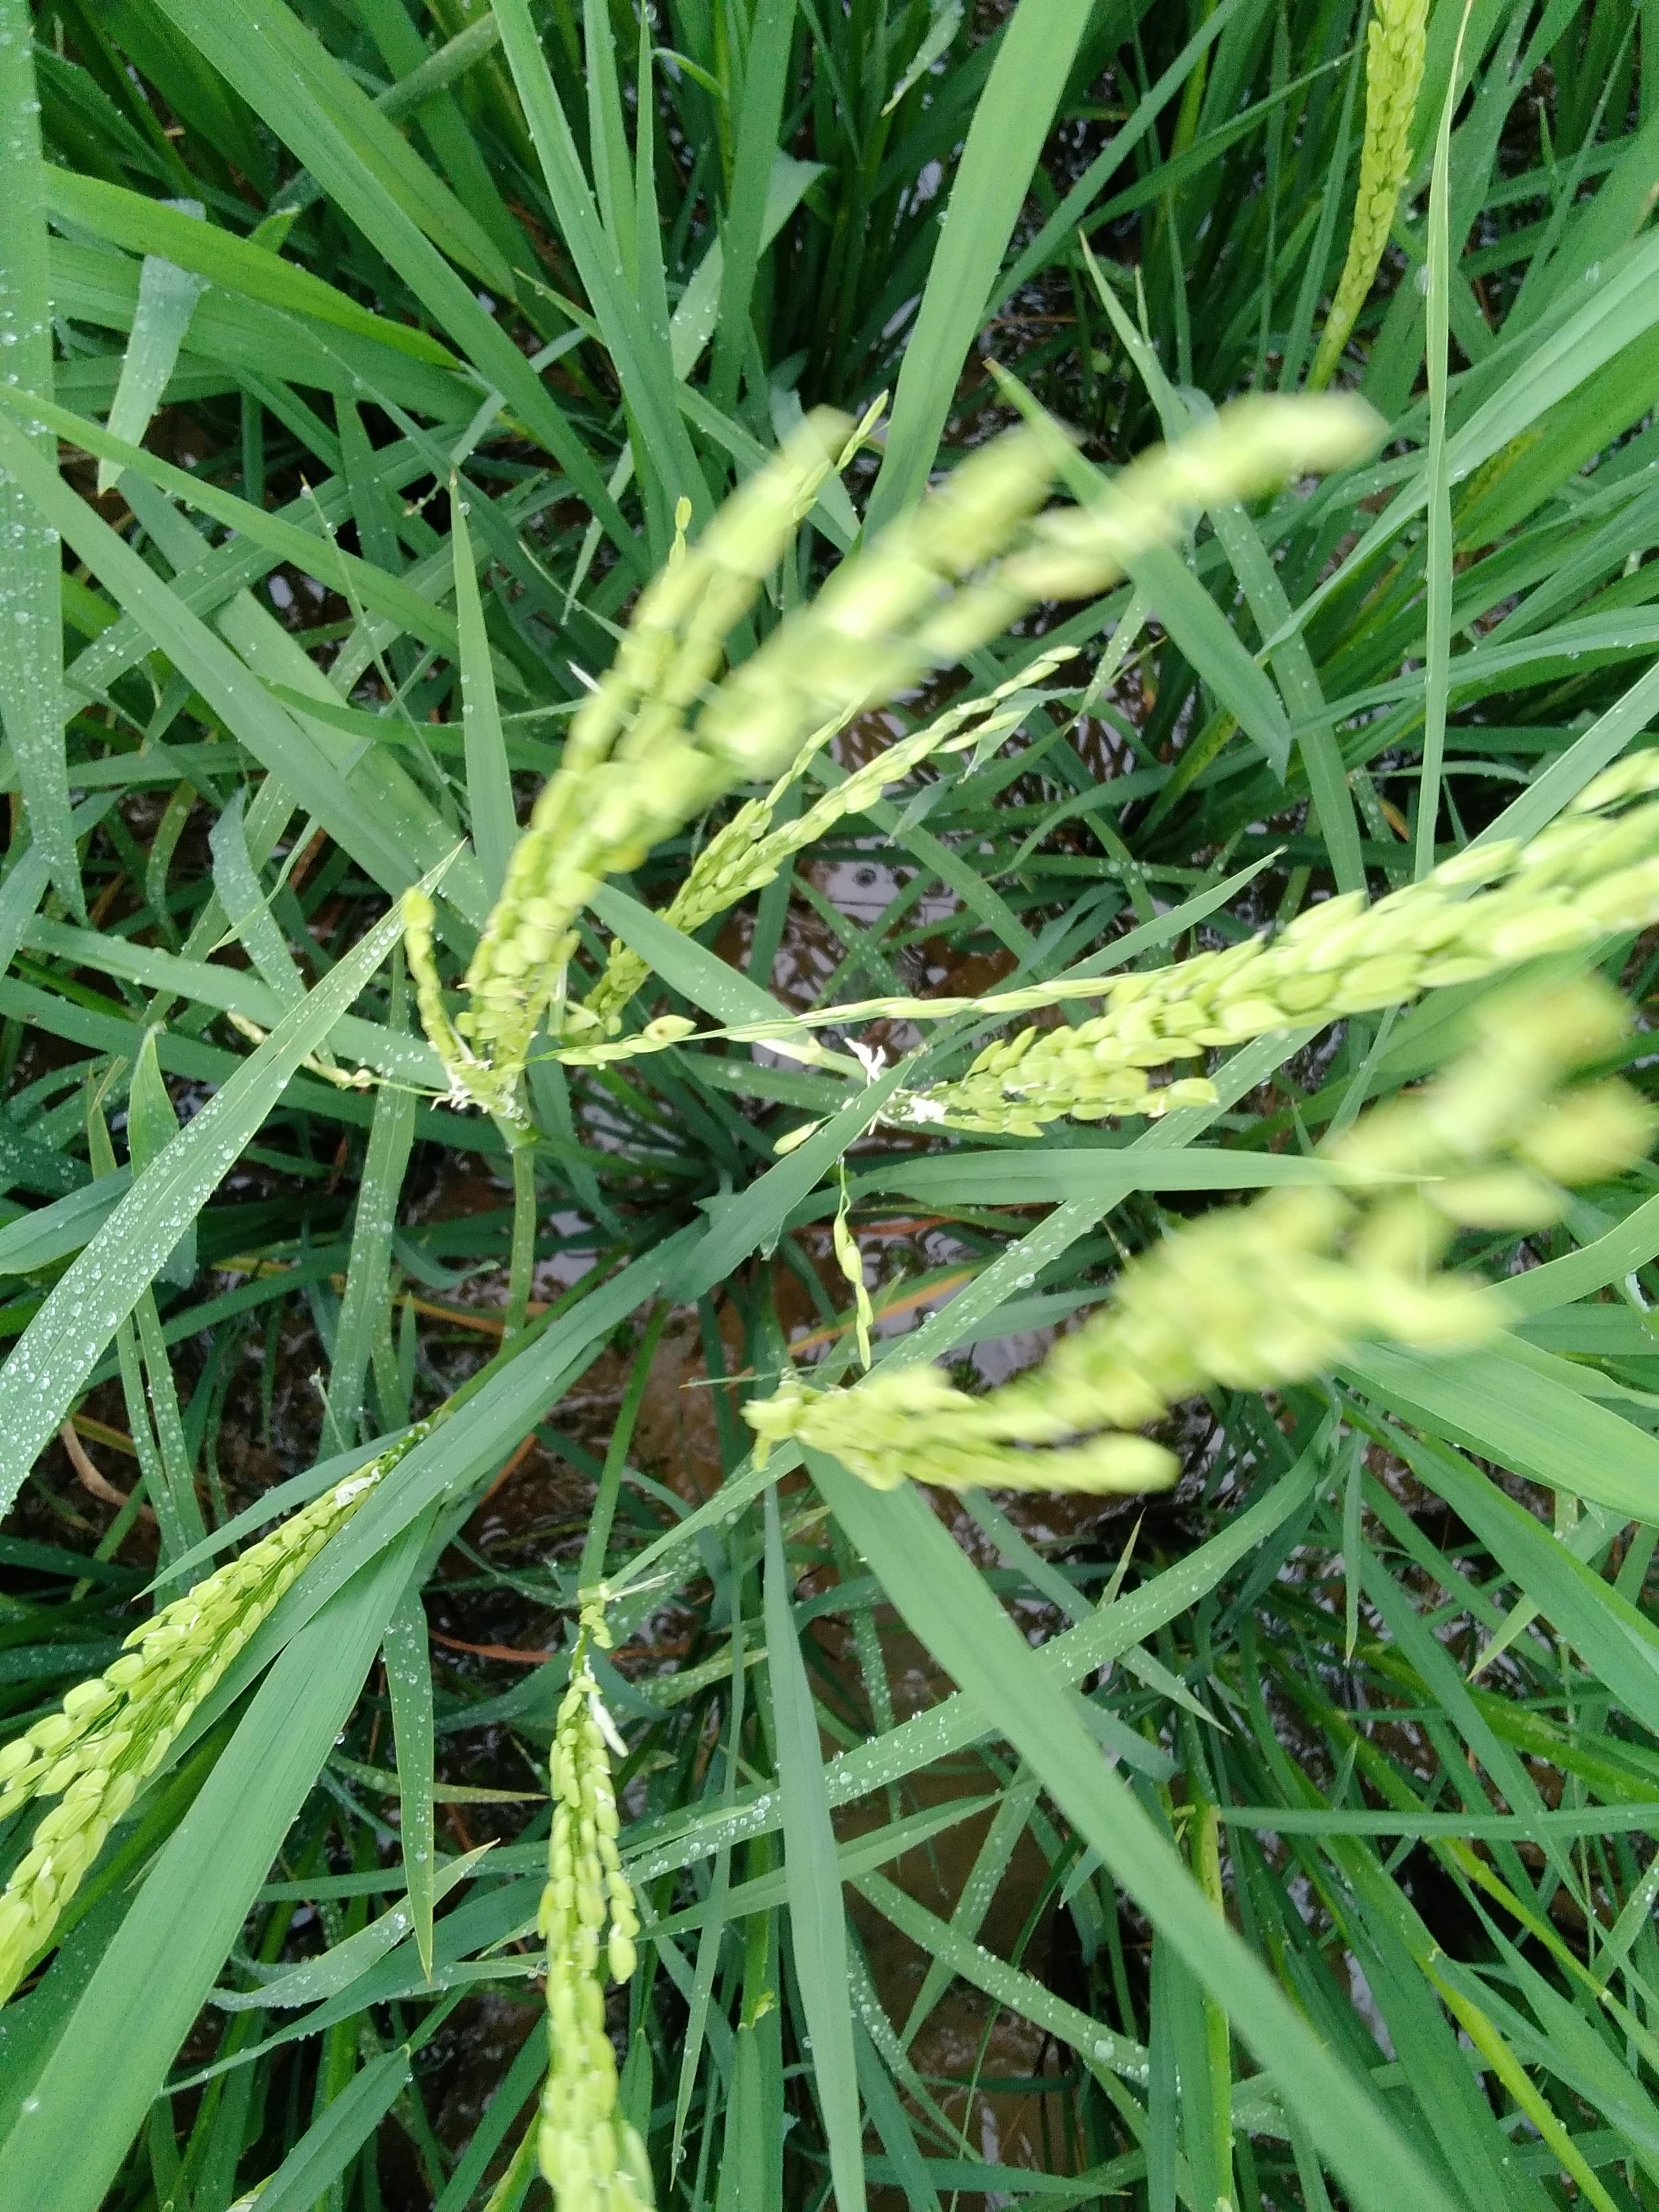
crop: rice
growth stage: flowering
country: Nigeria
